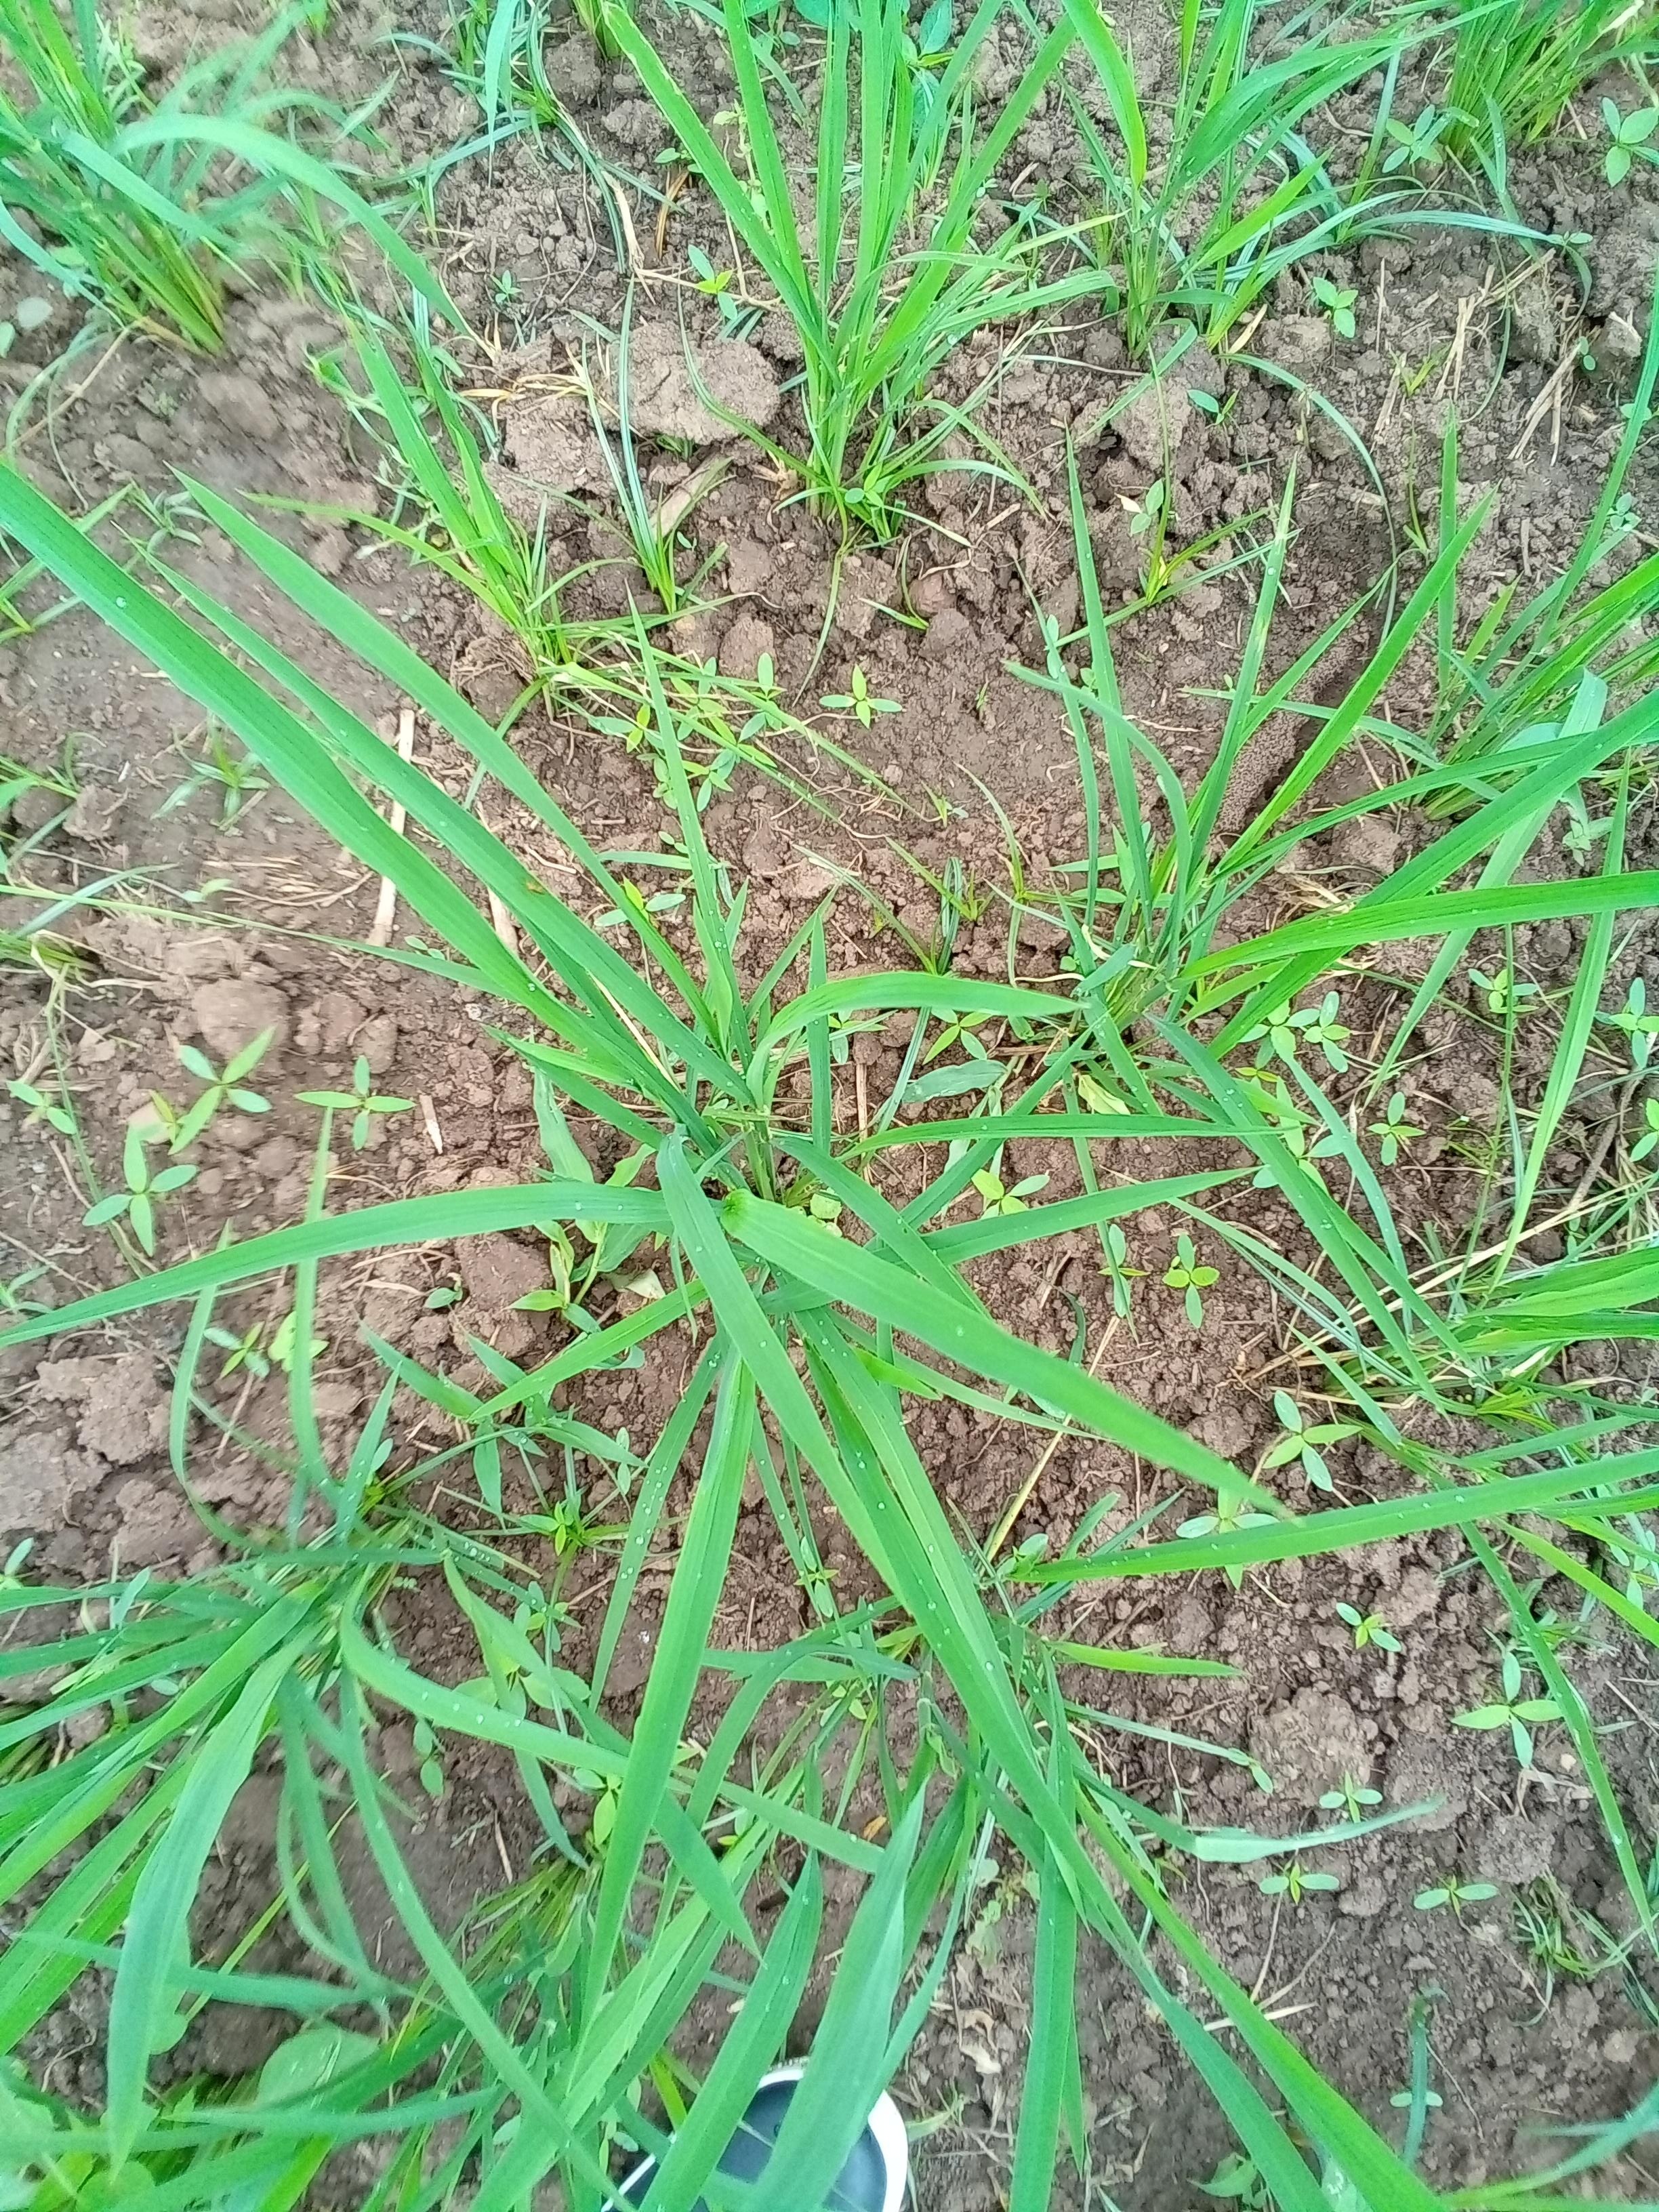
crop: rice
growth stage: tillering
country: Côte d'Ivoire
